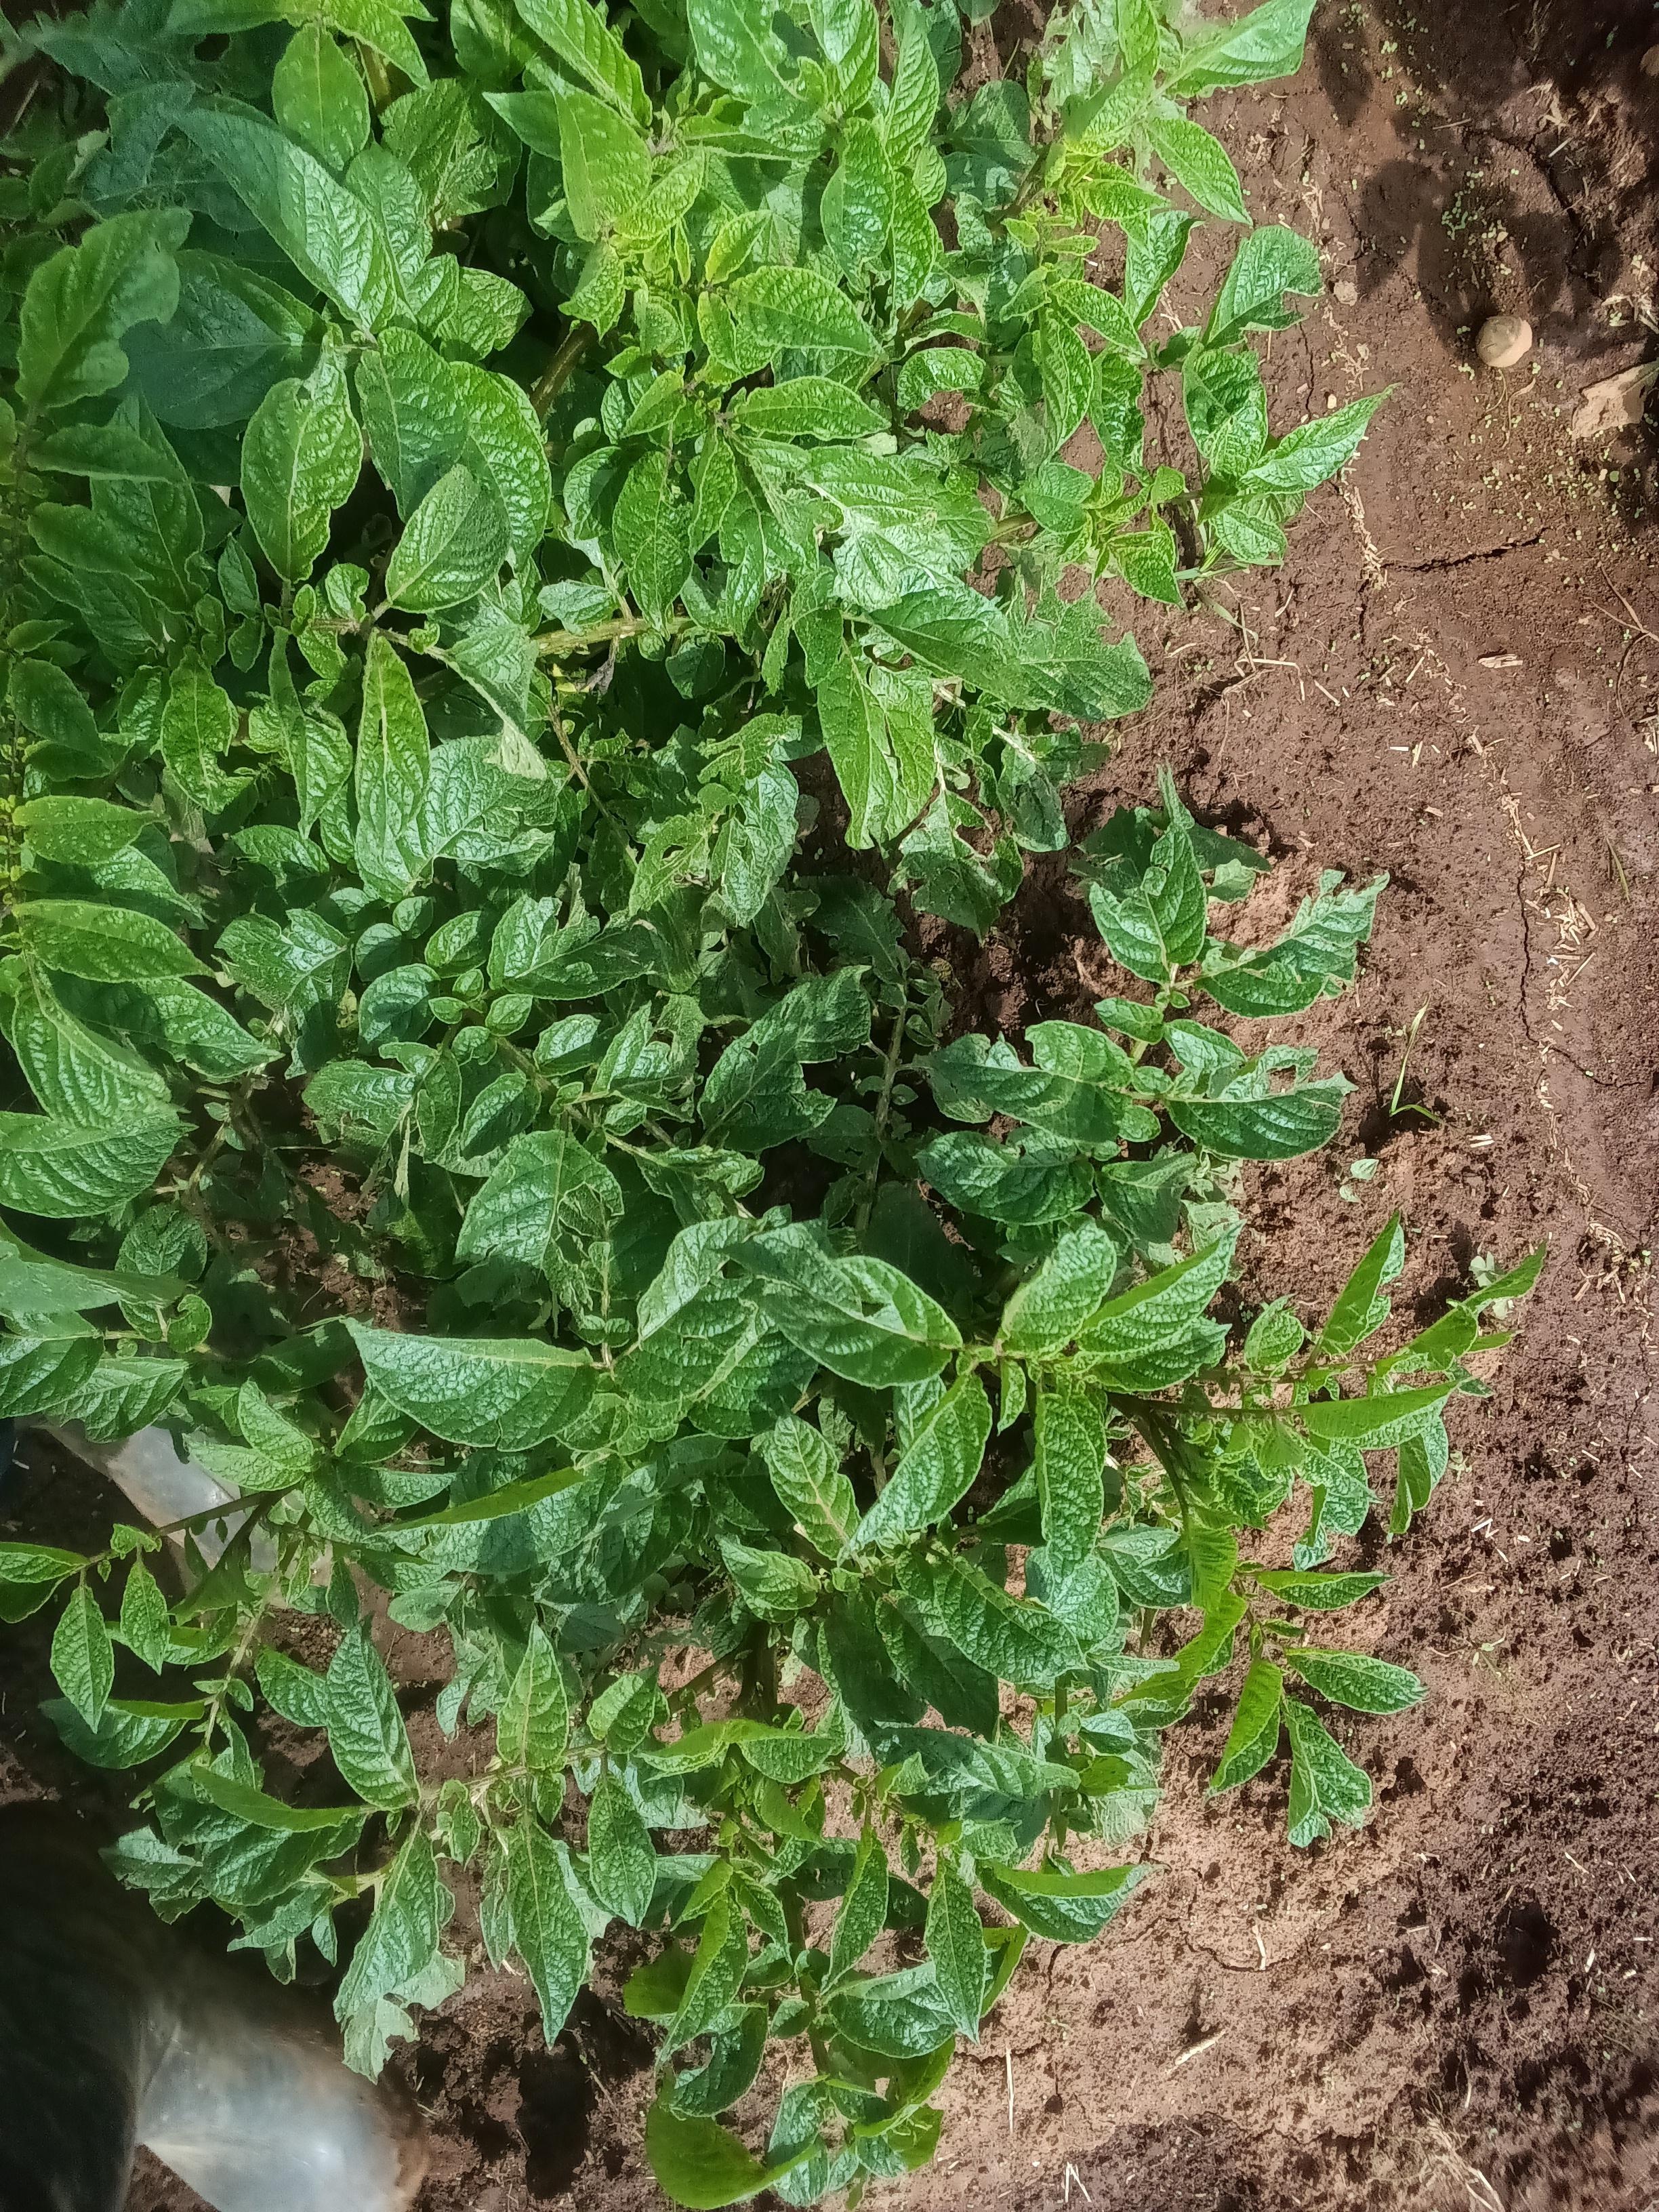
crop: potato
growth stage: vegetative
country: Kenya
